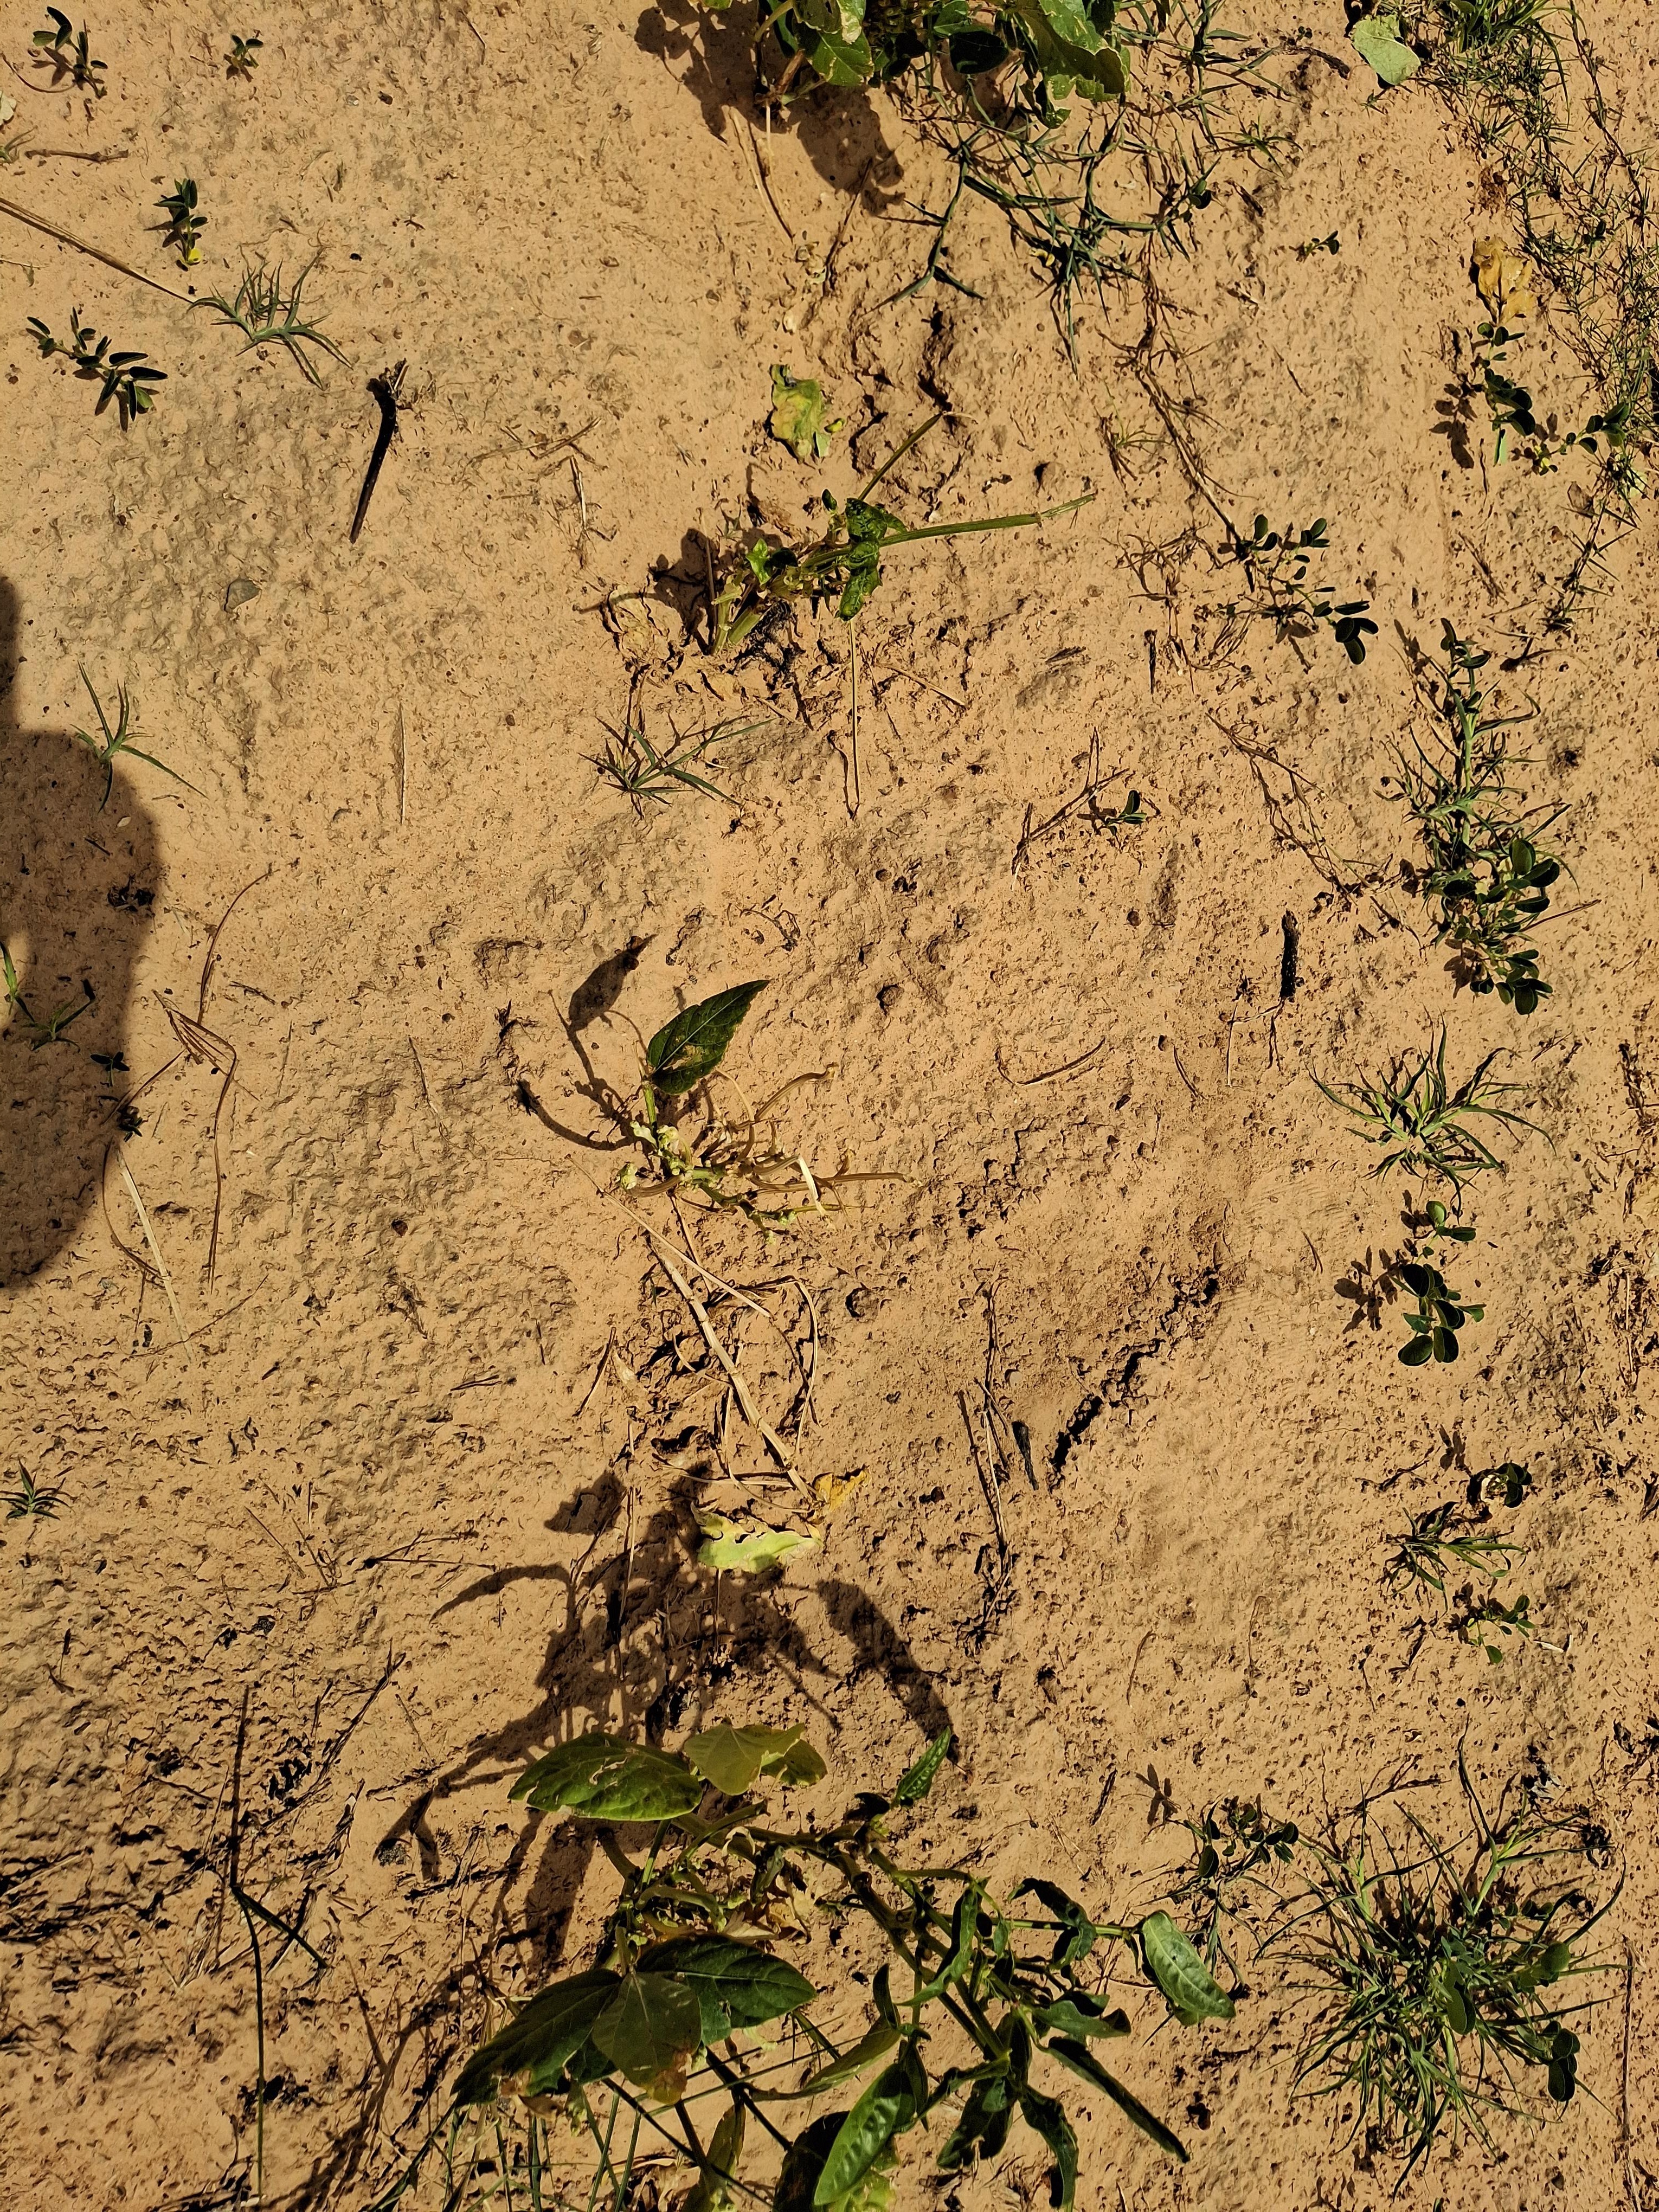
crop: cowpea
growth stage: harvest maturity
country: Nigeria
